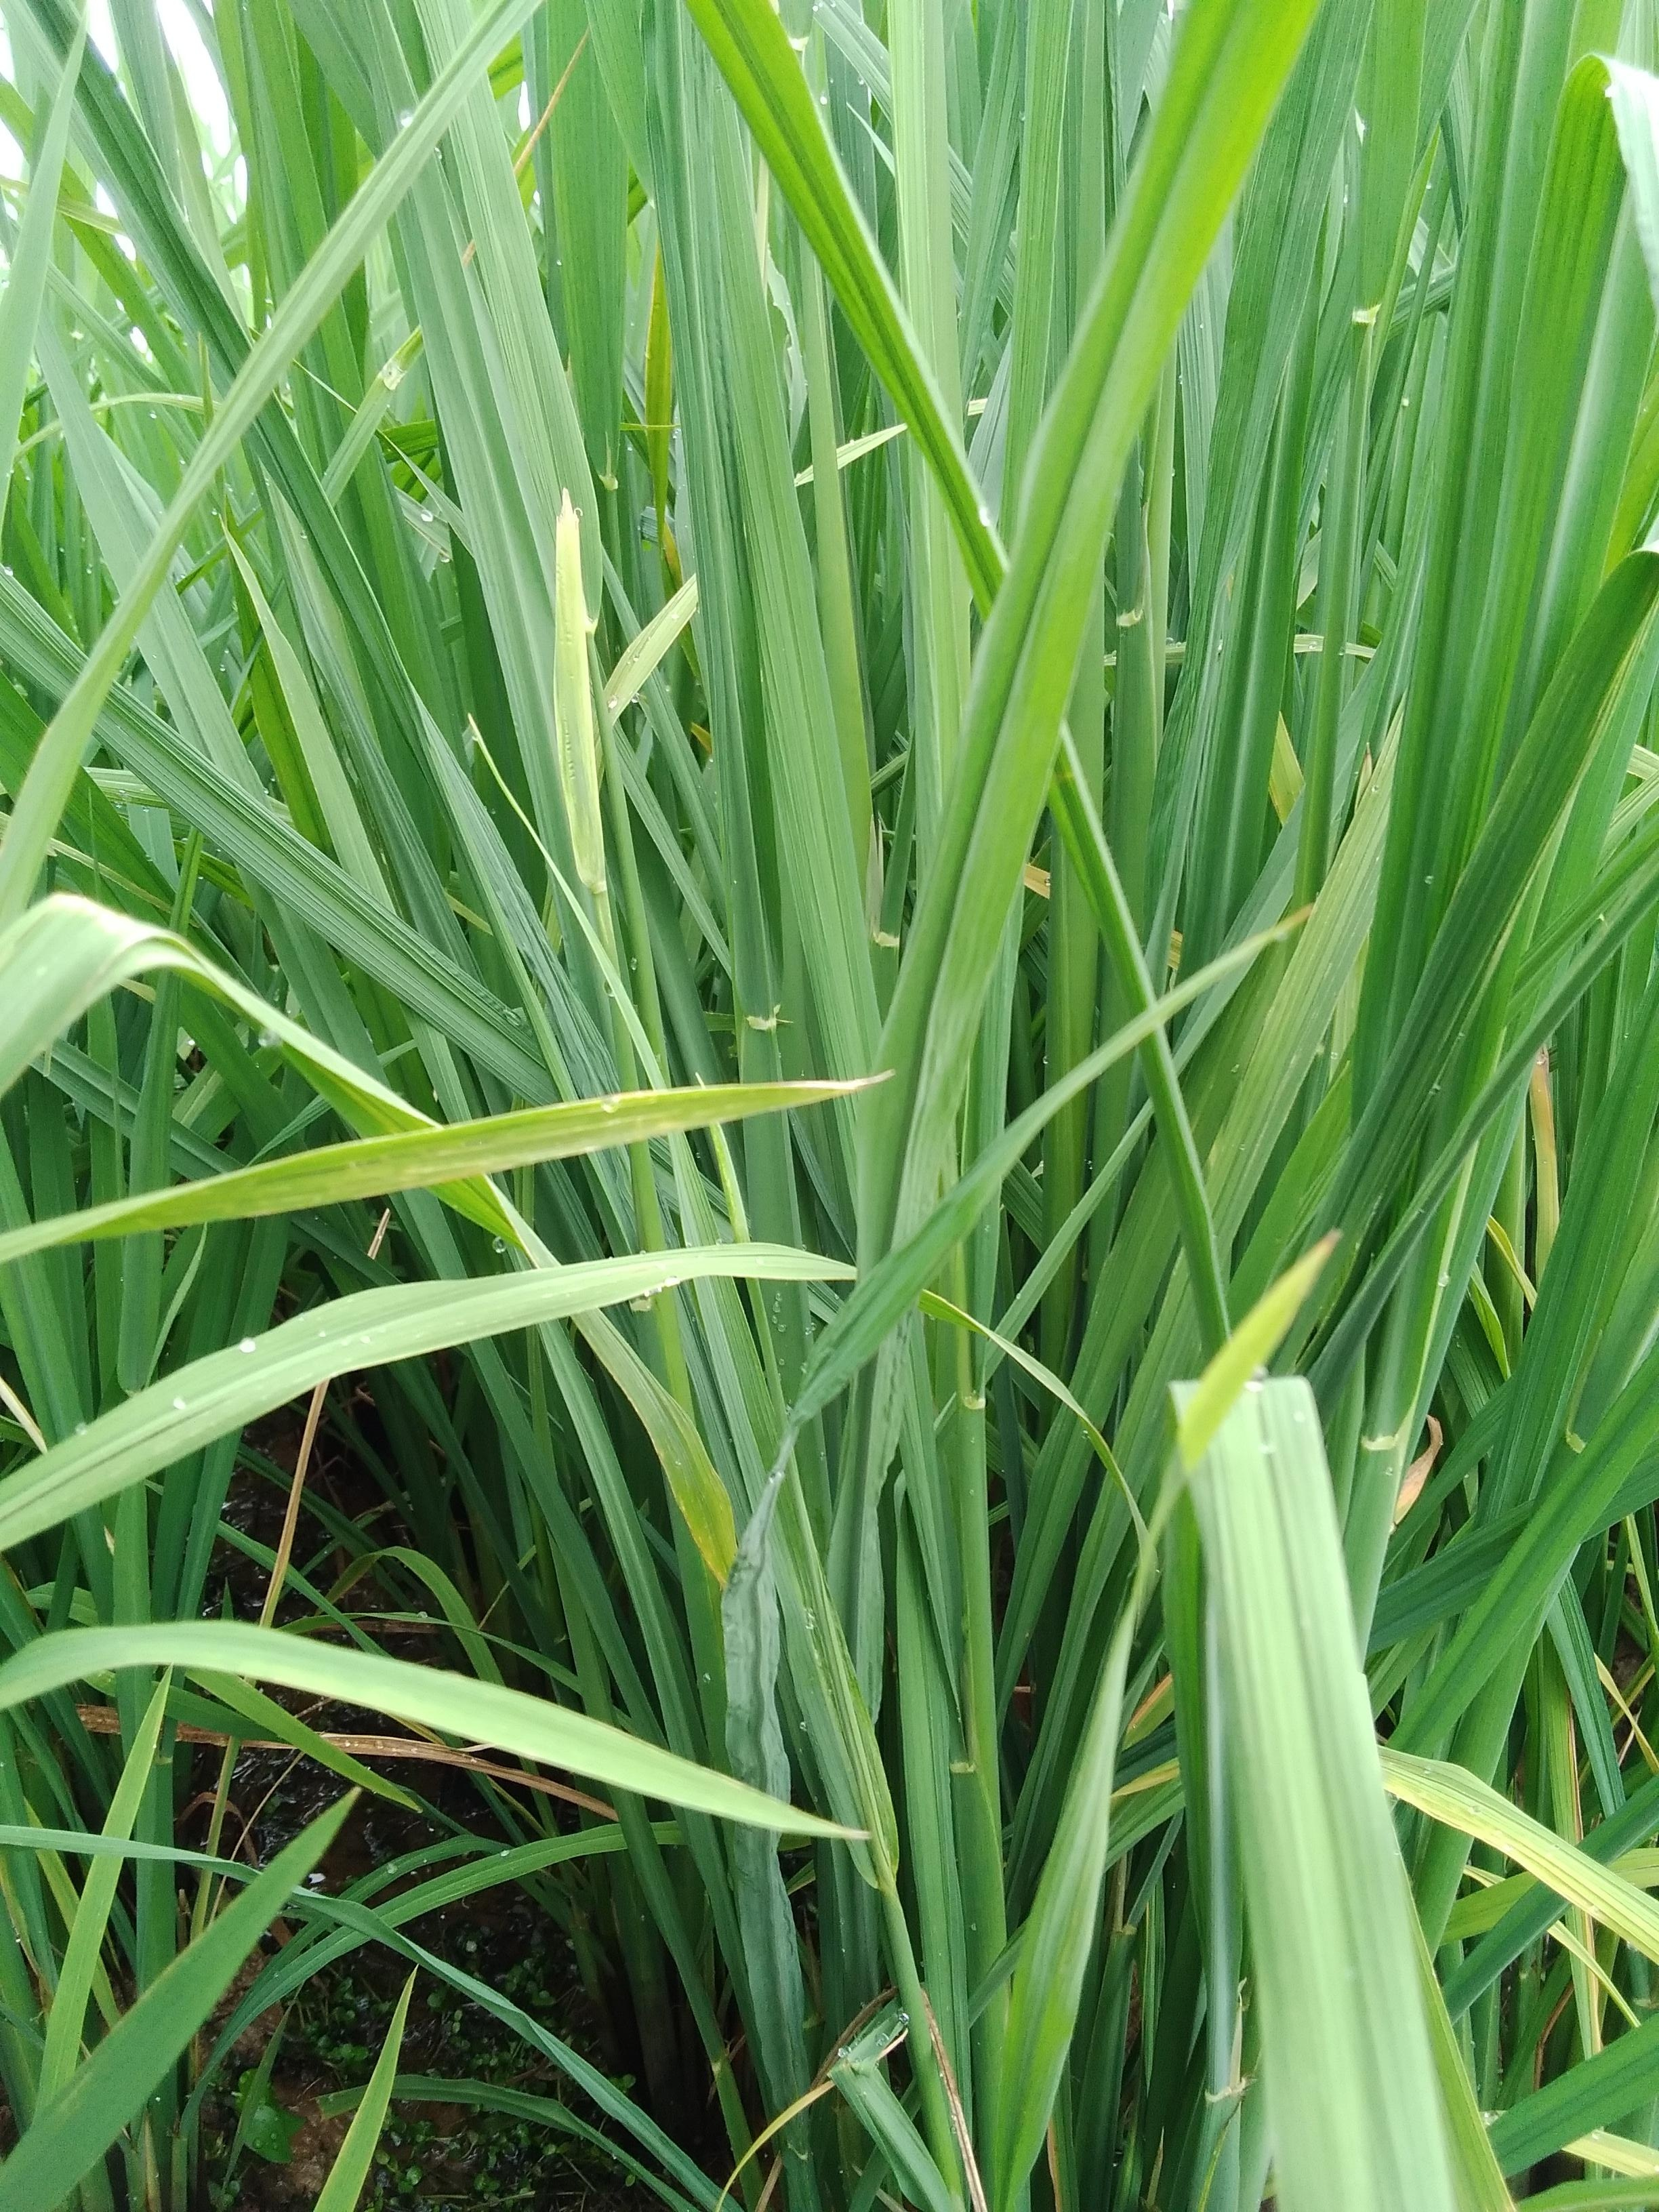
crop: rice
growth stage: booting
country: Nigeria
